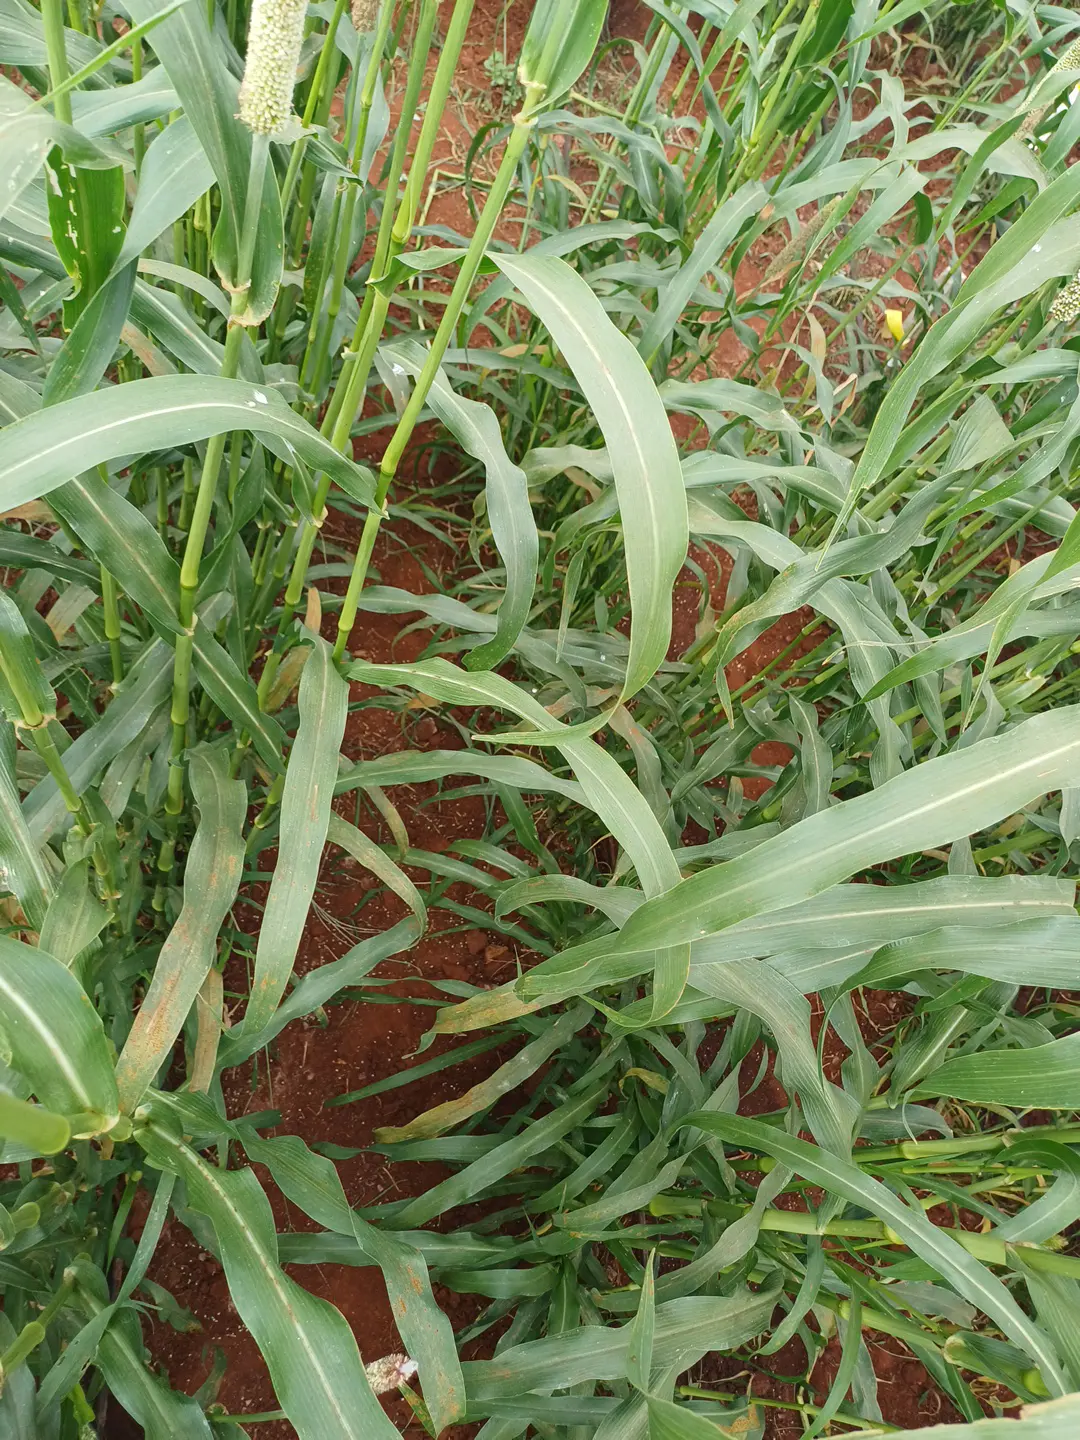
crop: pearl millet
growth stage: flowering
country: Kenya
